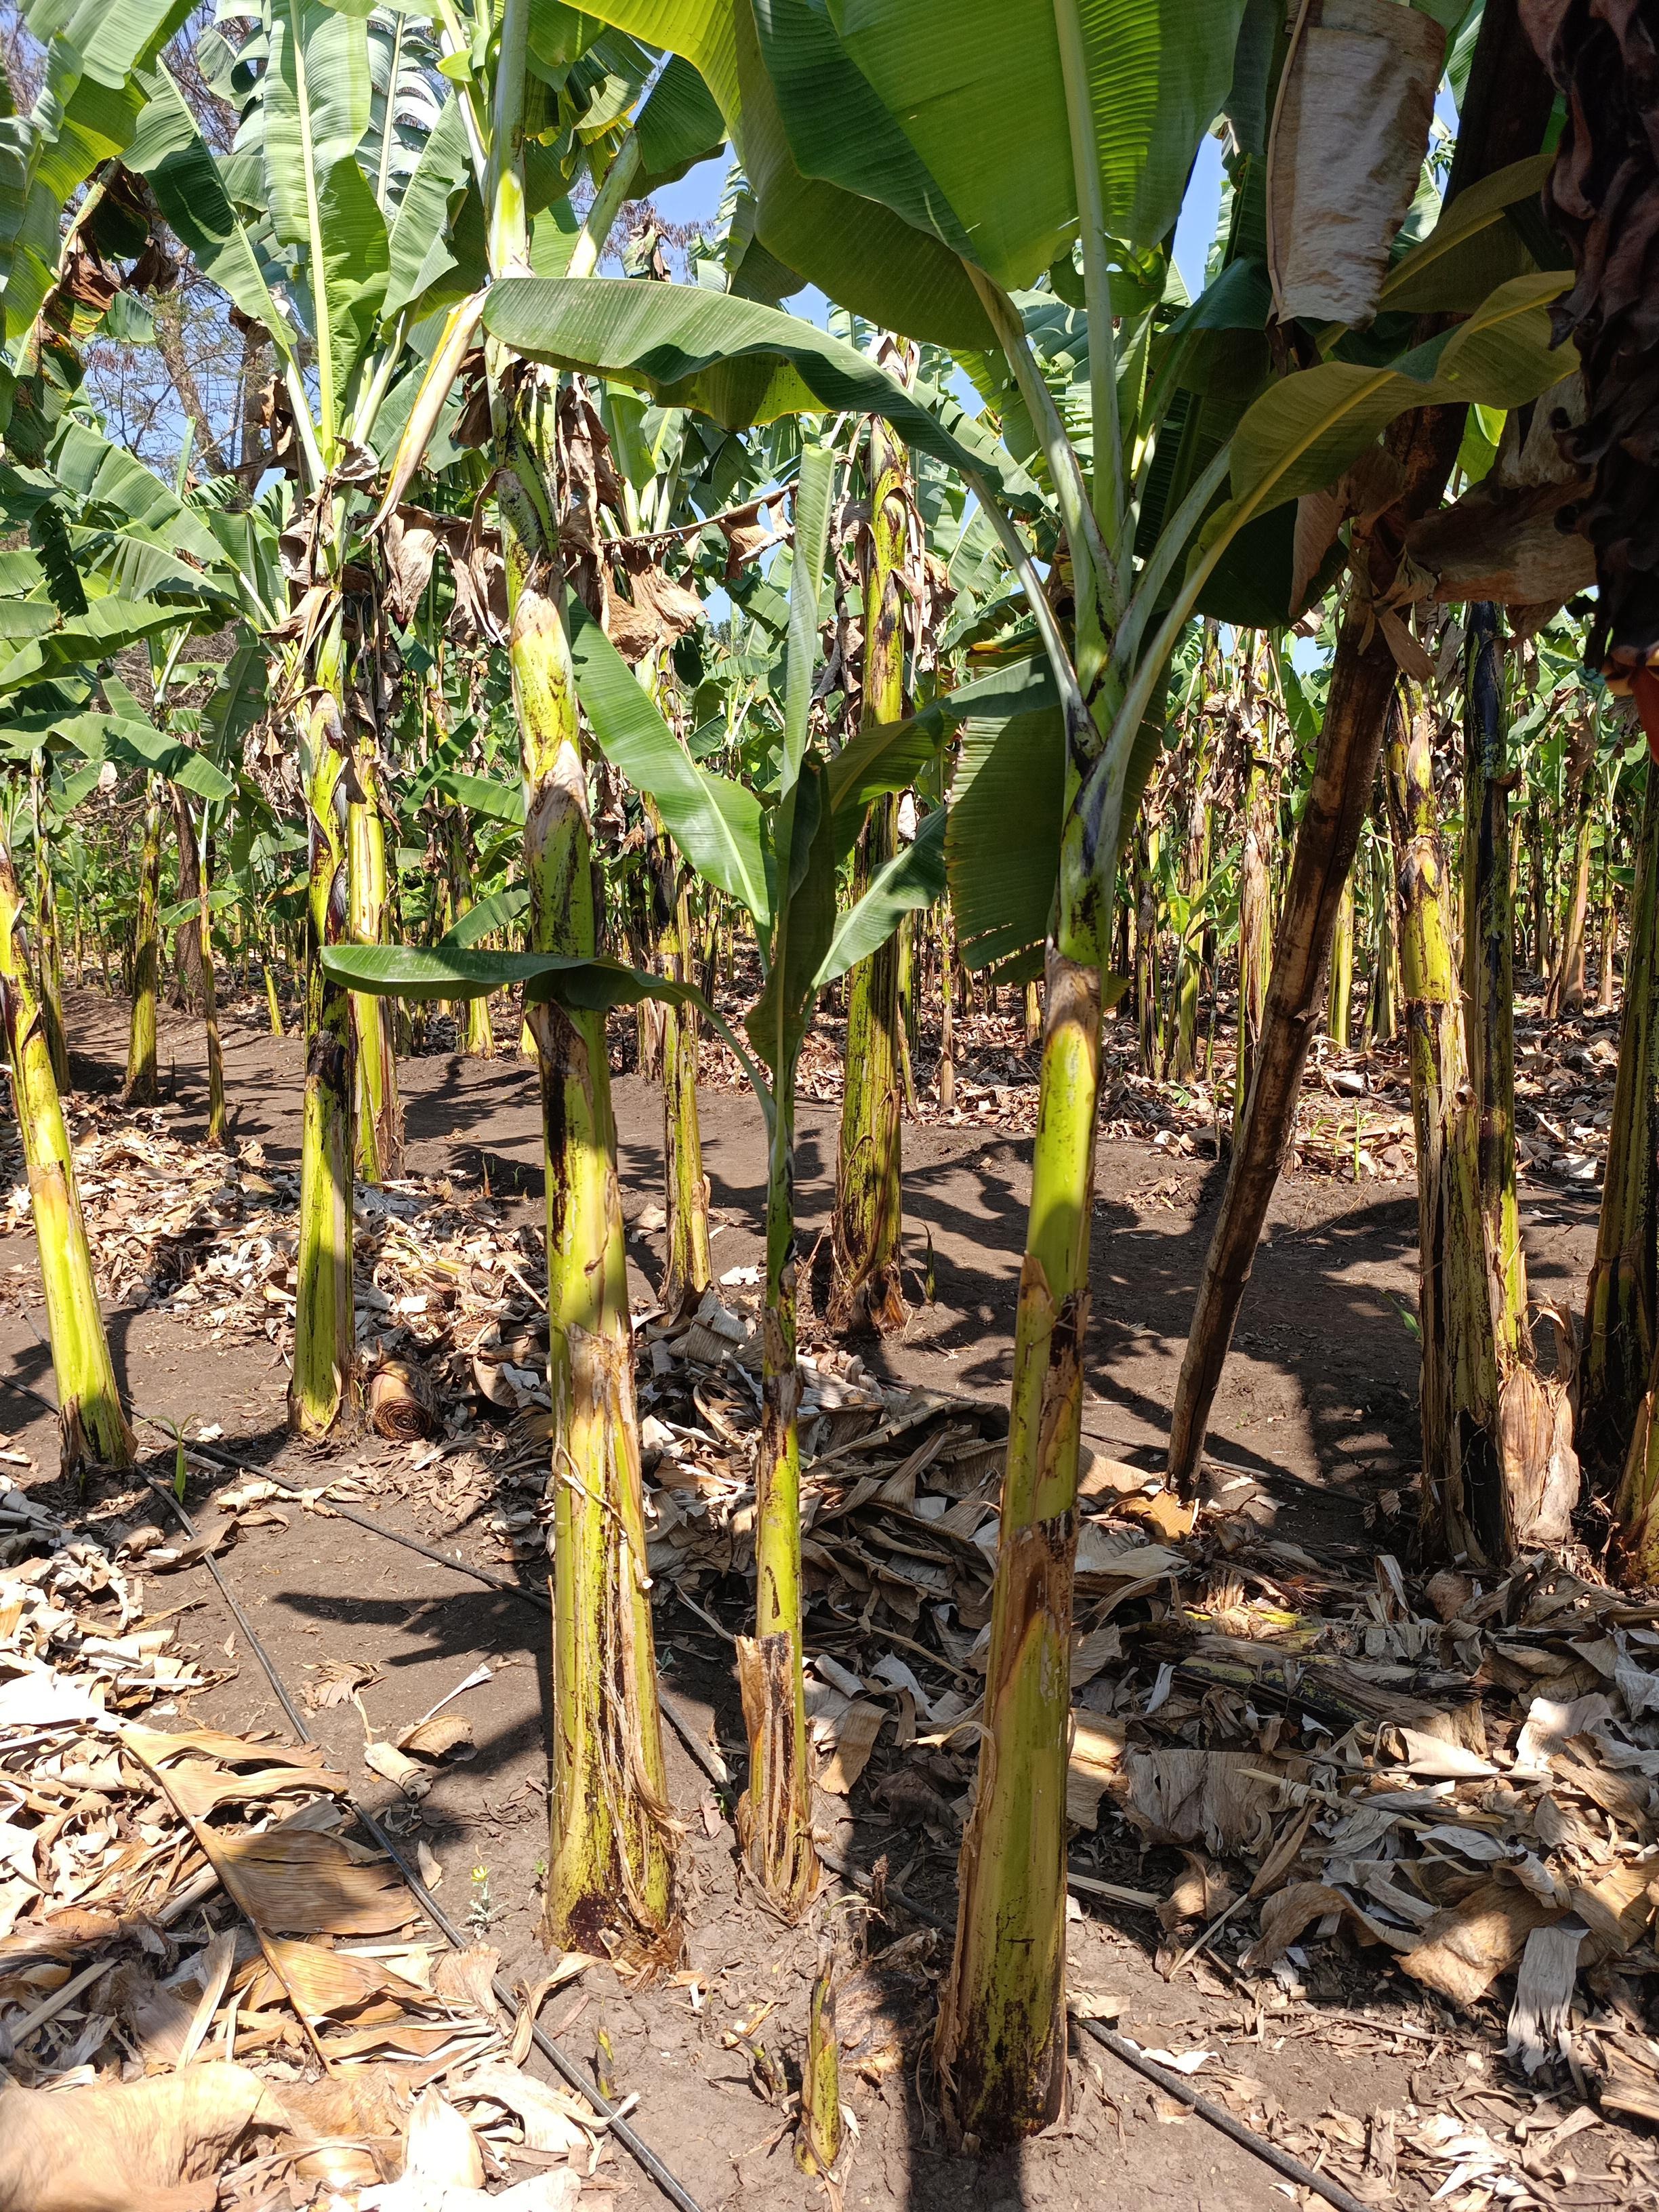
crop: banana
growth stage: vegetative
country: Tanzania
